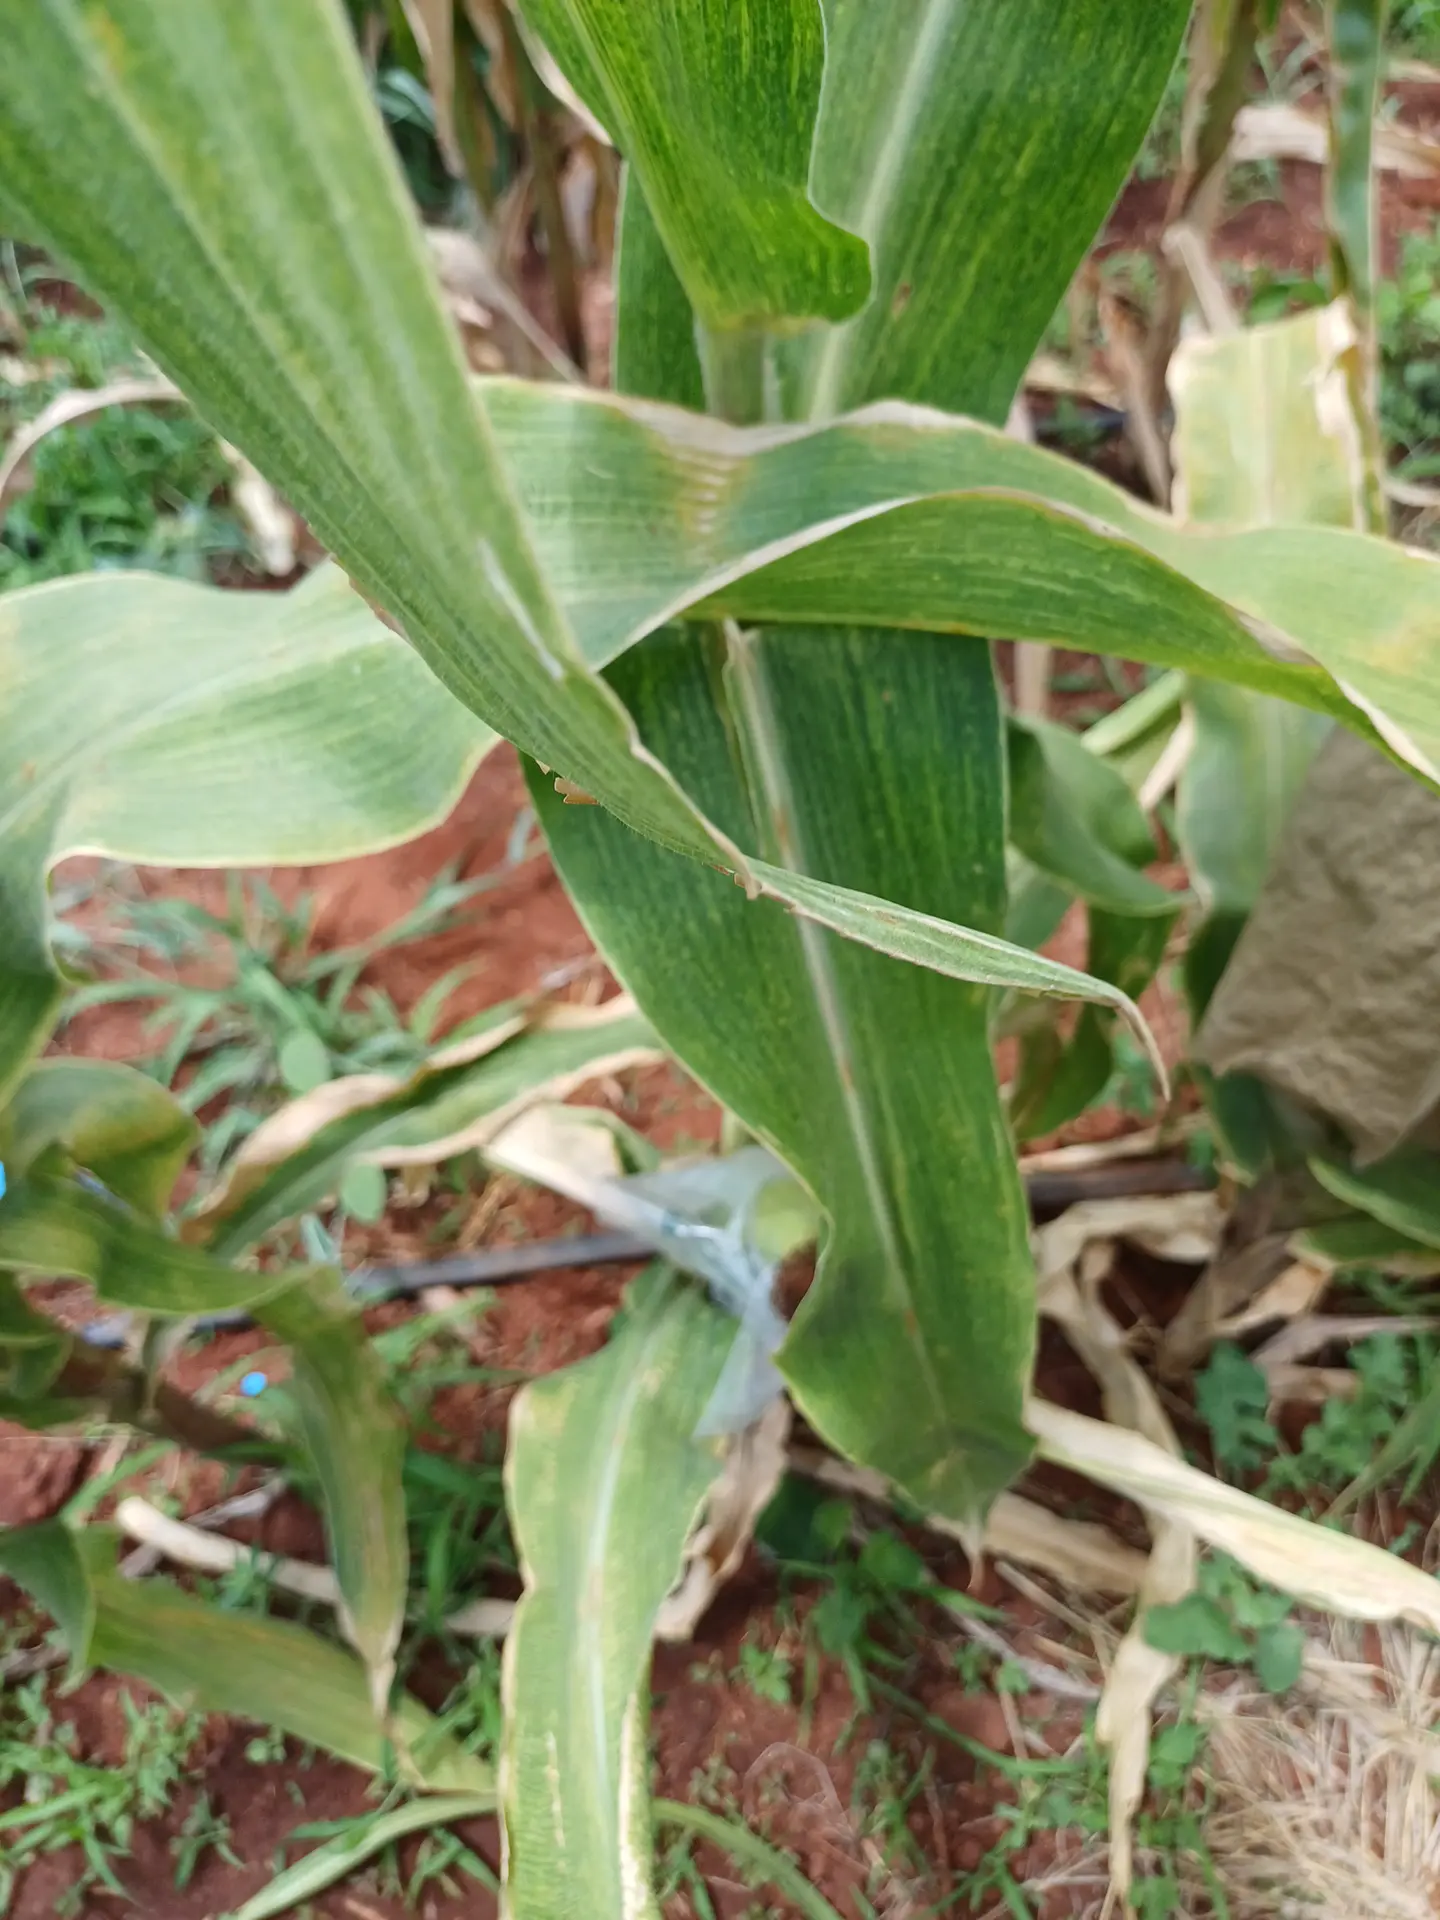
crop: maize
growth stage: flowering
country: Kenya
